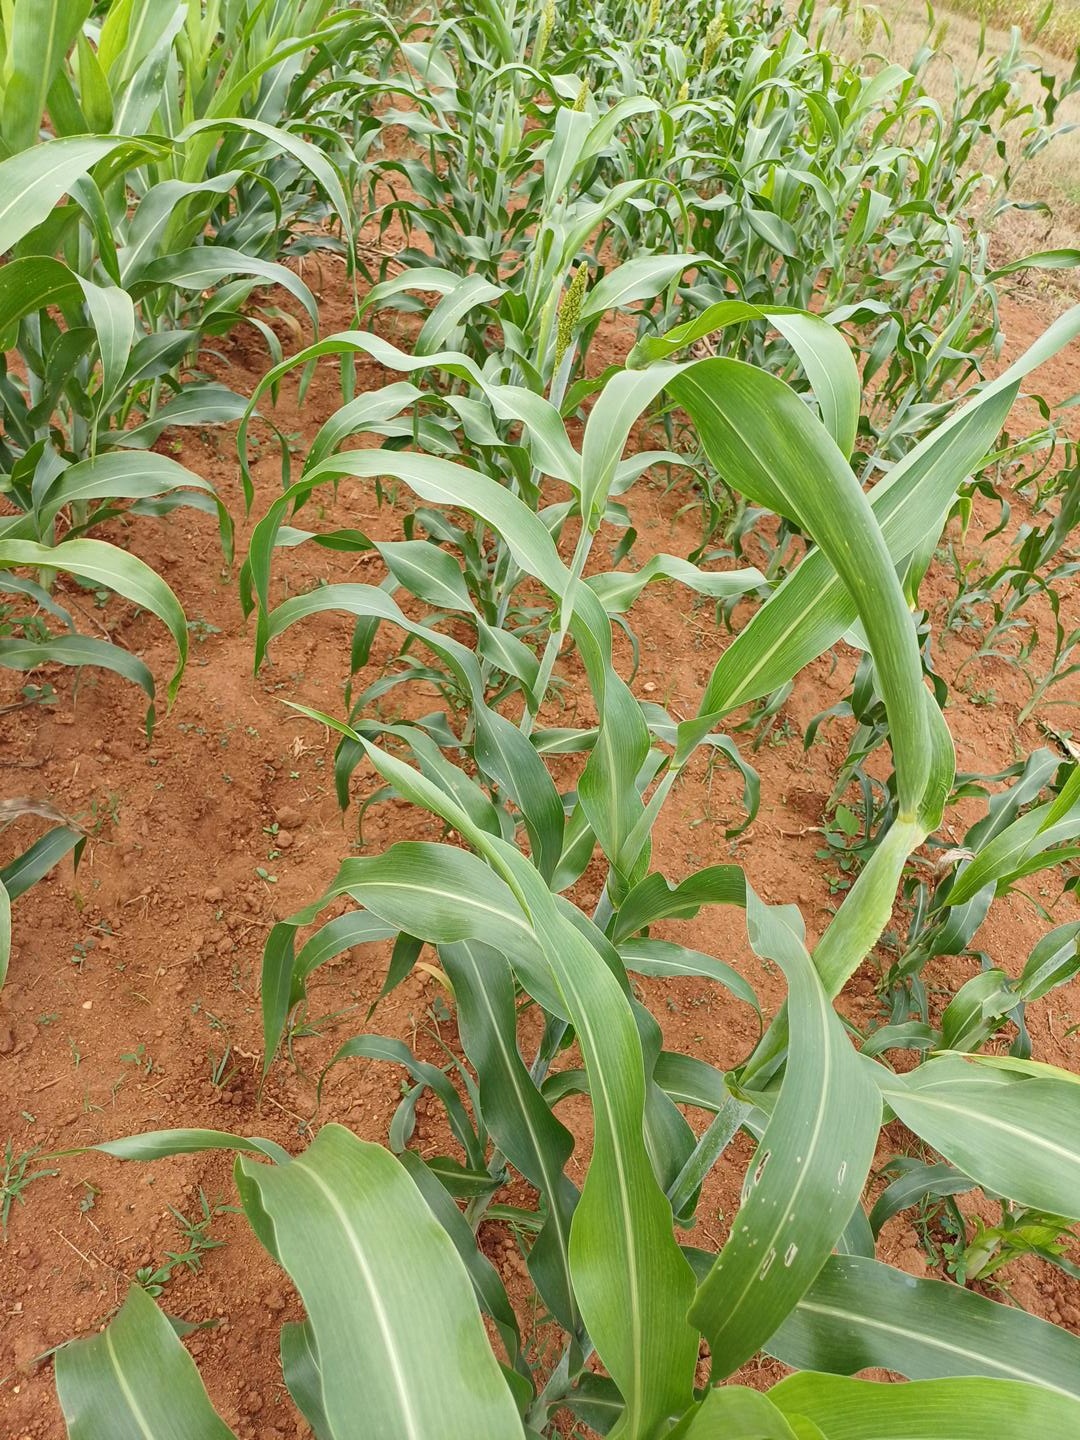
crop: sorghum
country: Kenya
